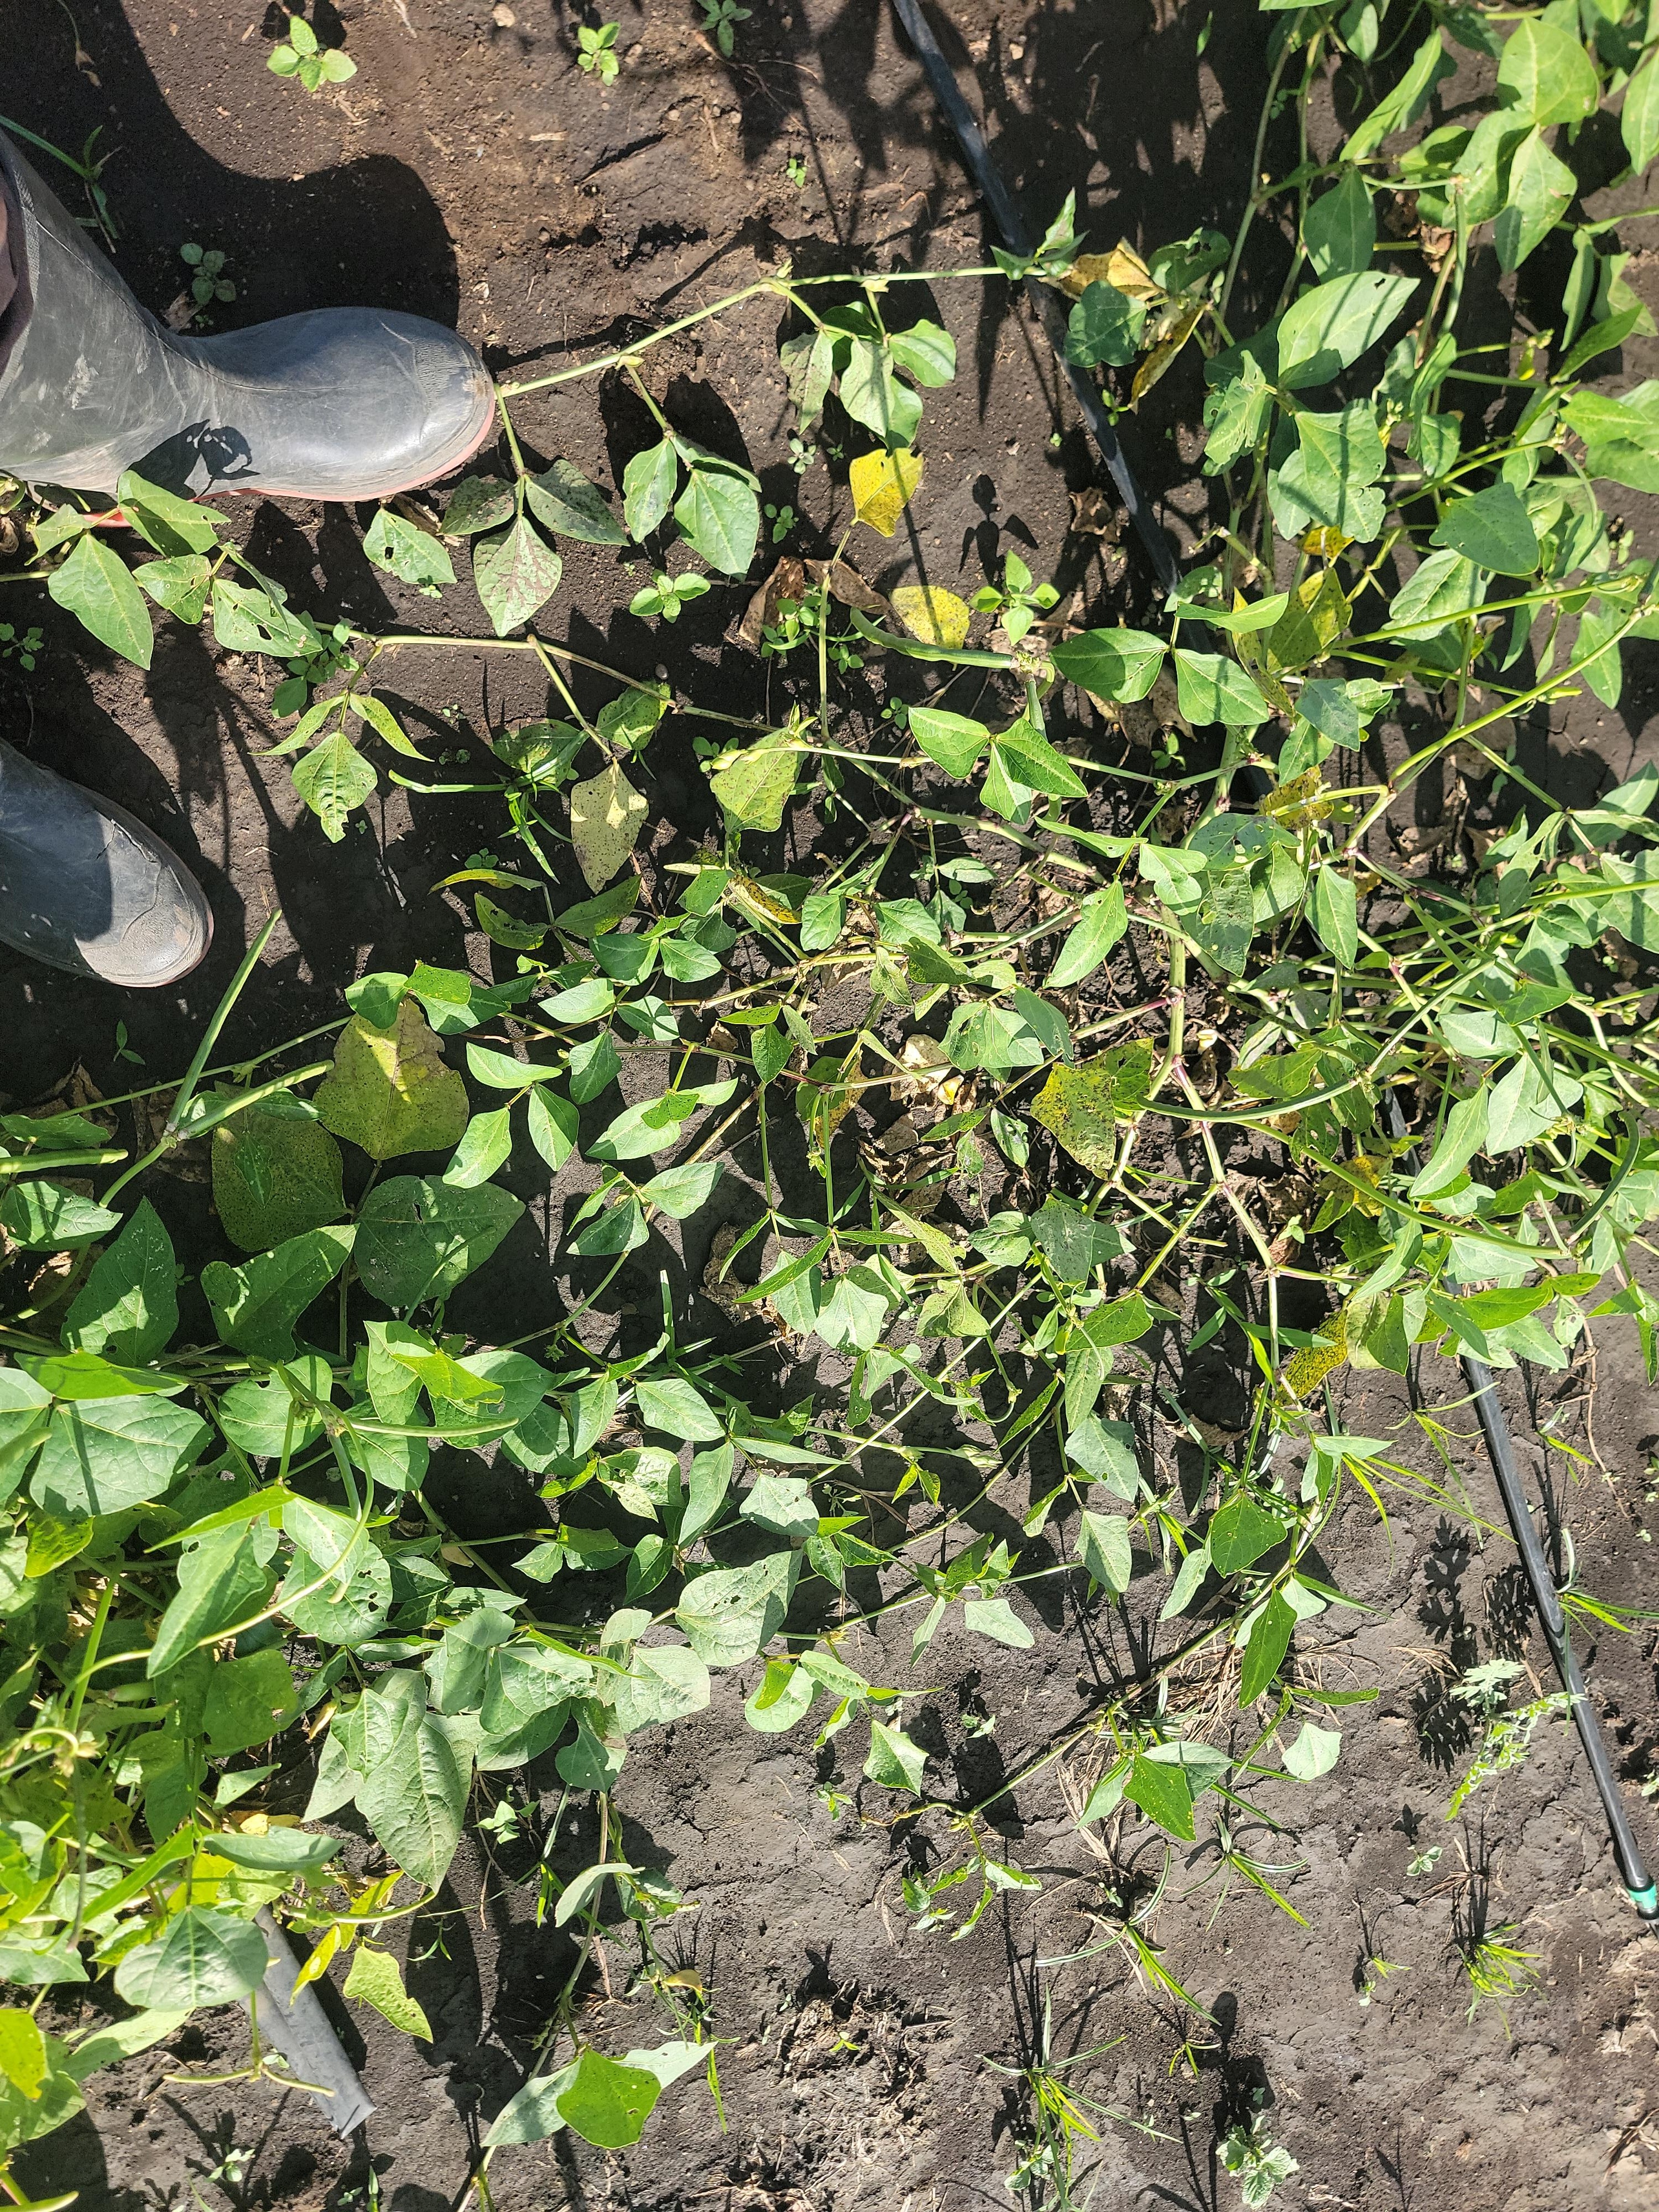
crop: cowpea
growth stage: development pod
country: Tanzania
